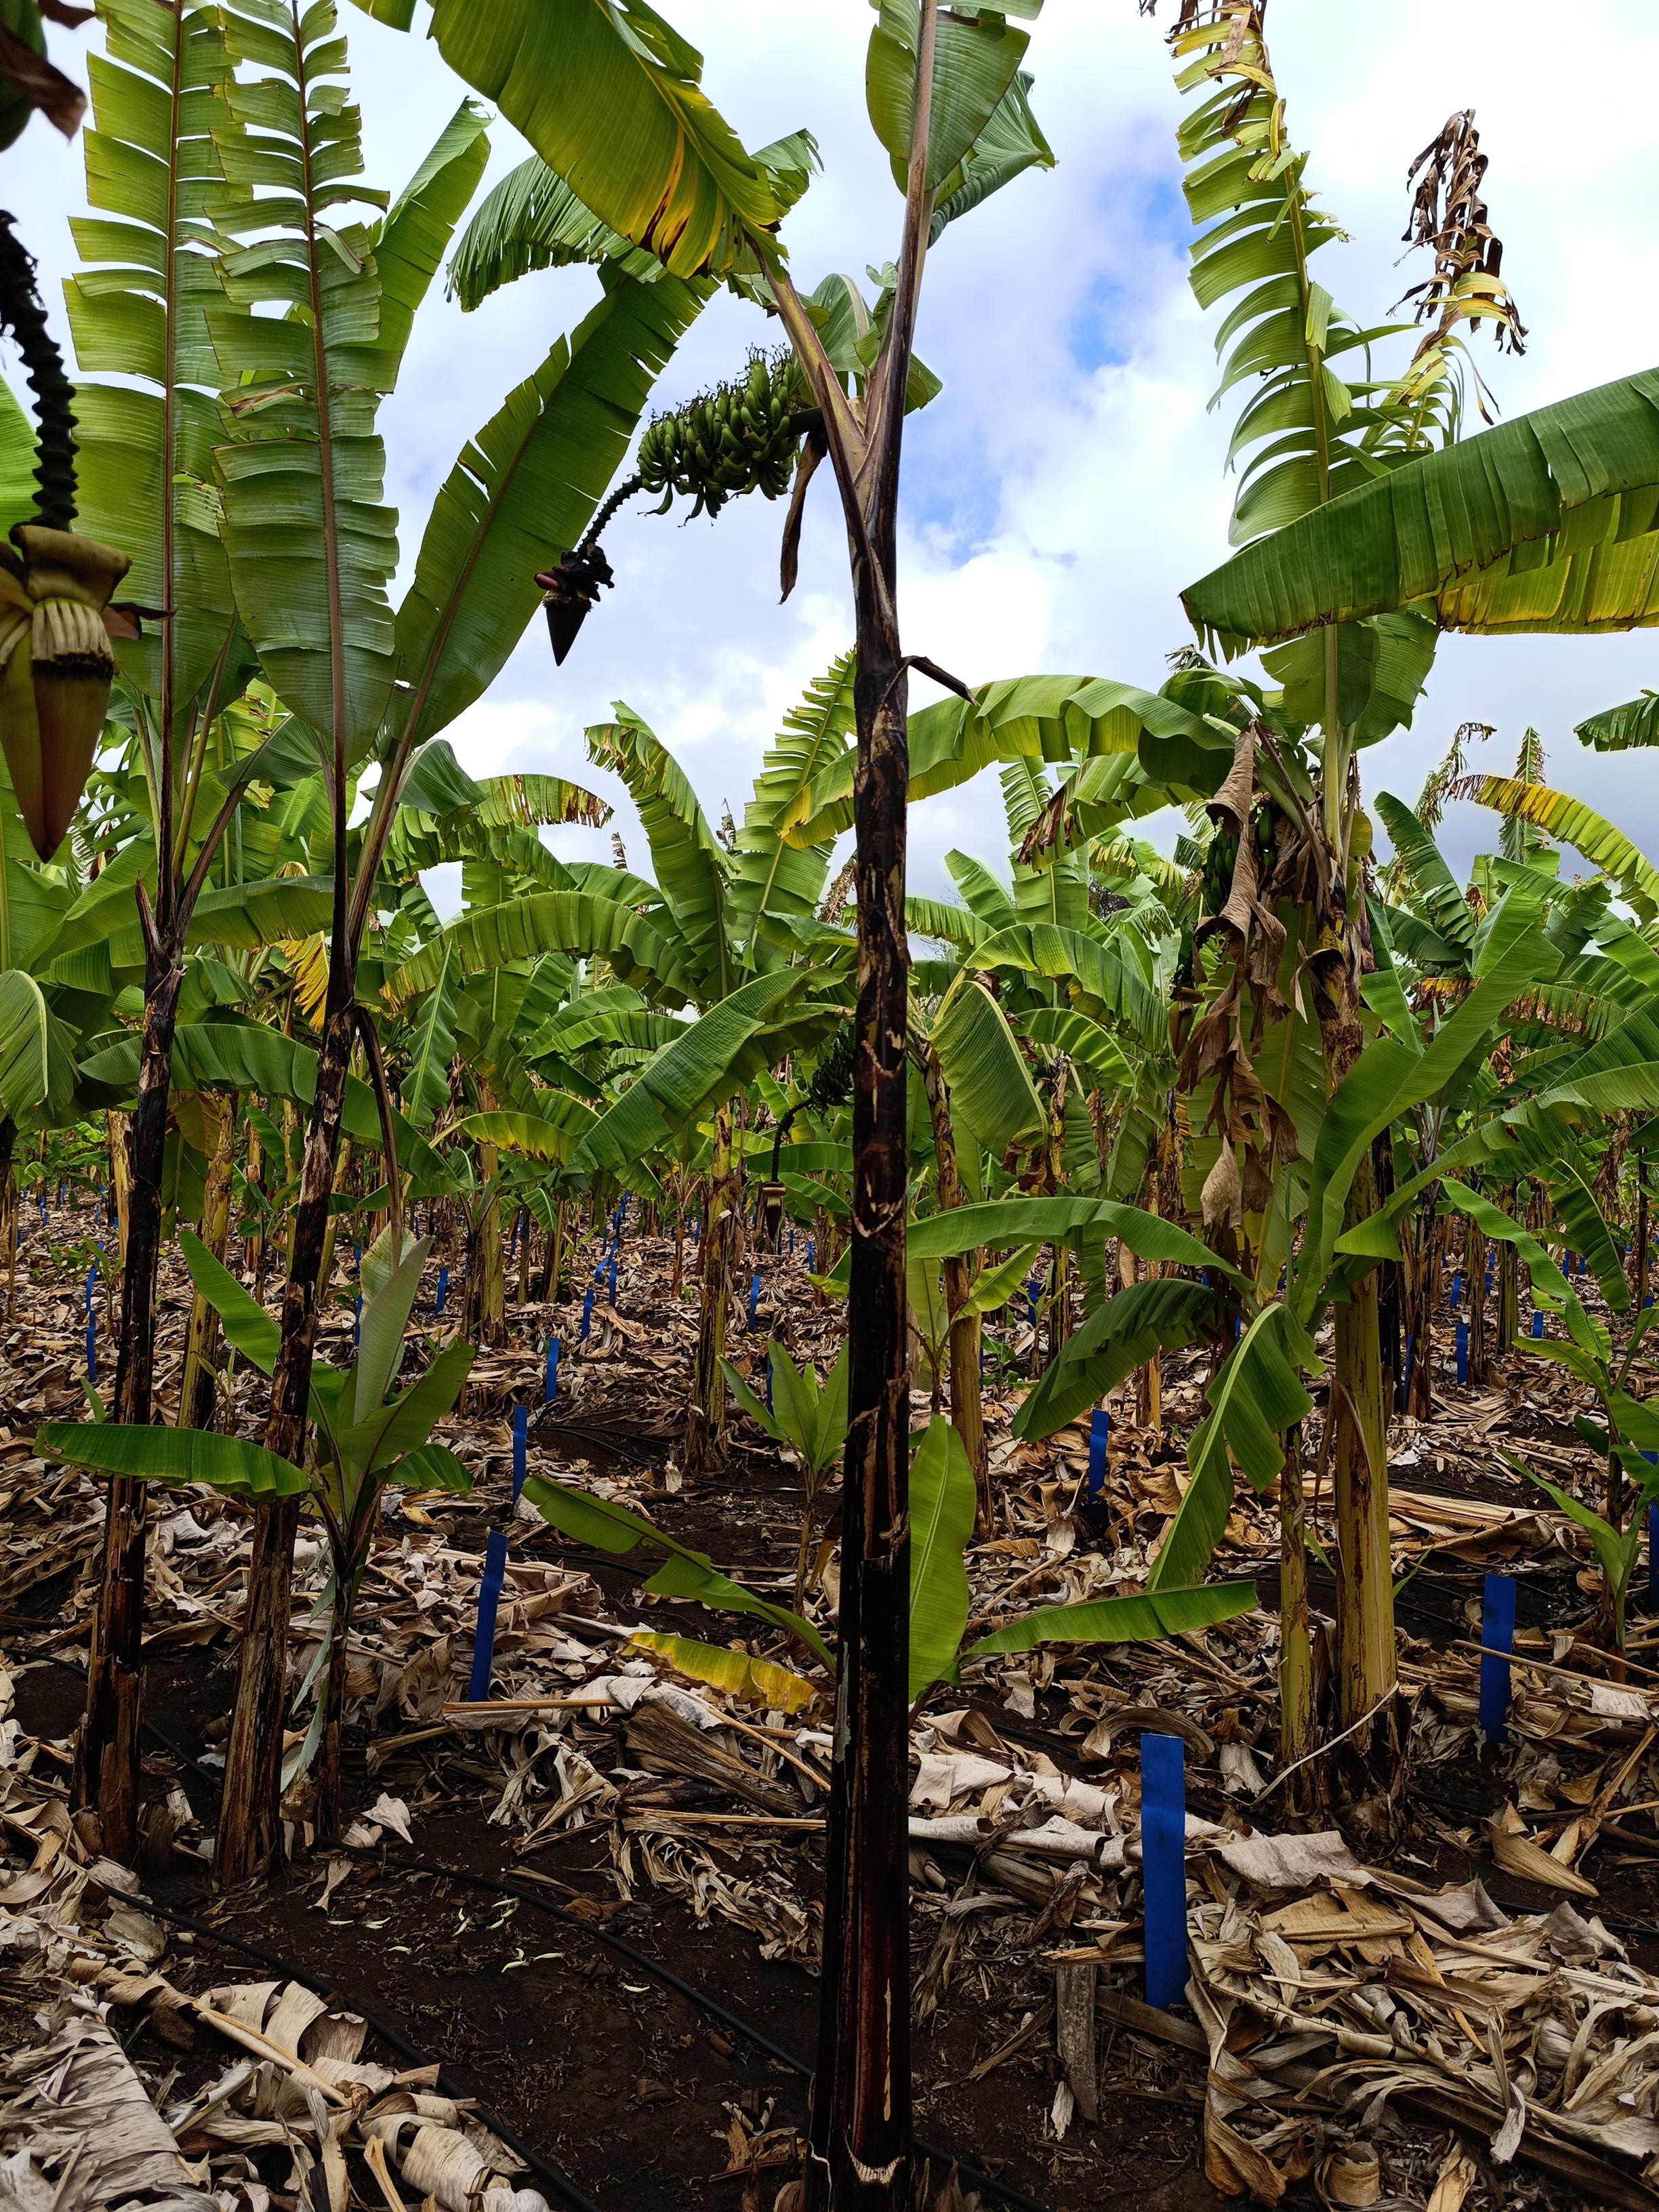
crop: banana
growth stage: development fruit
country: Tanzania
